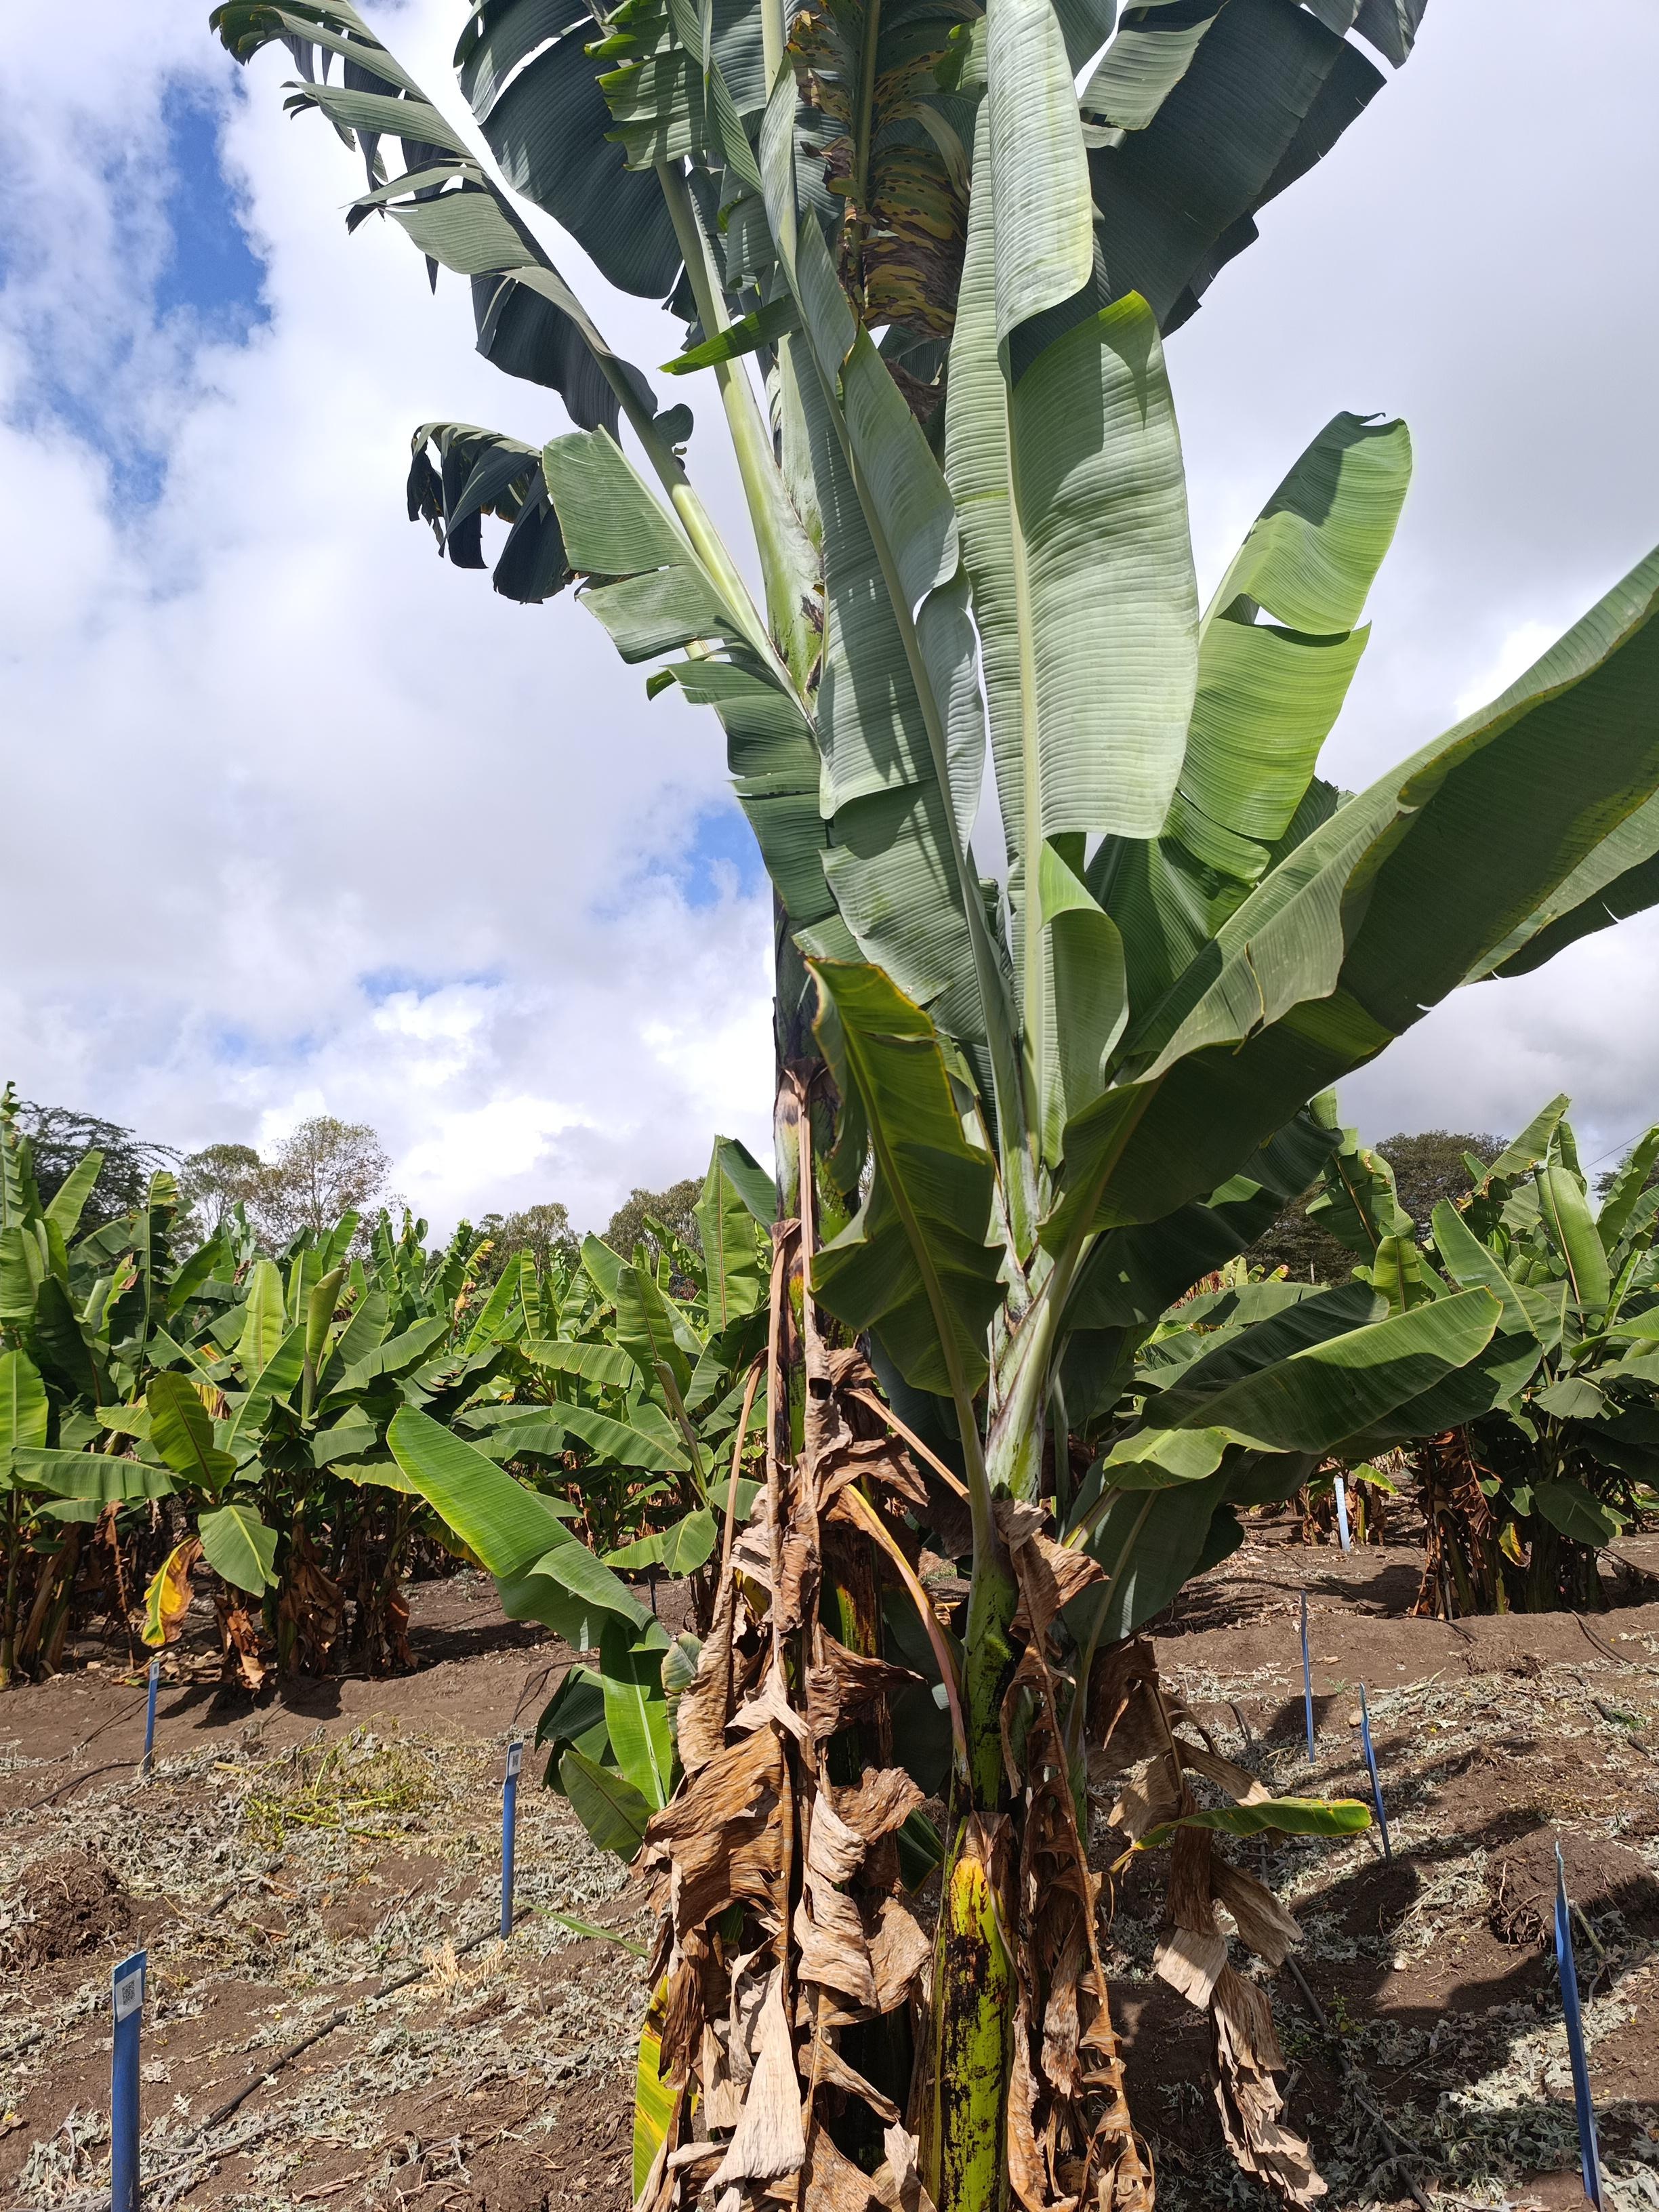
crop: banana
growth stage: vegetative
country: Tanzania
